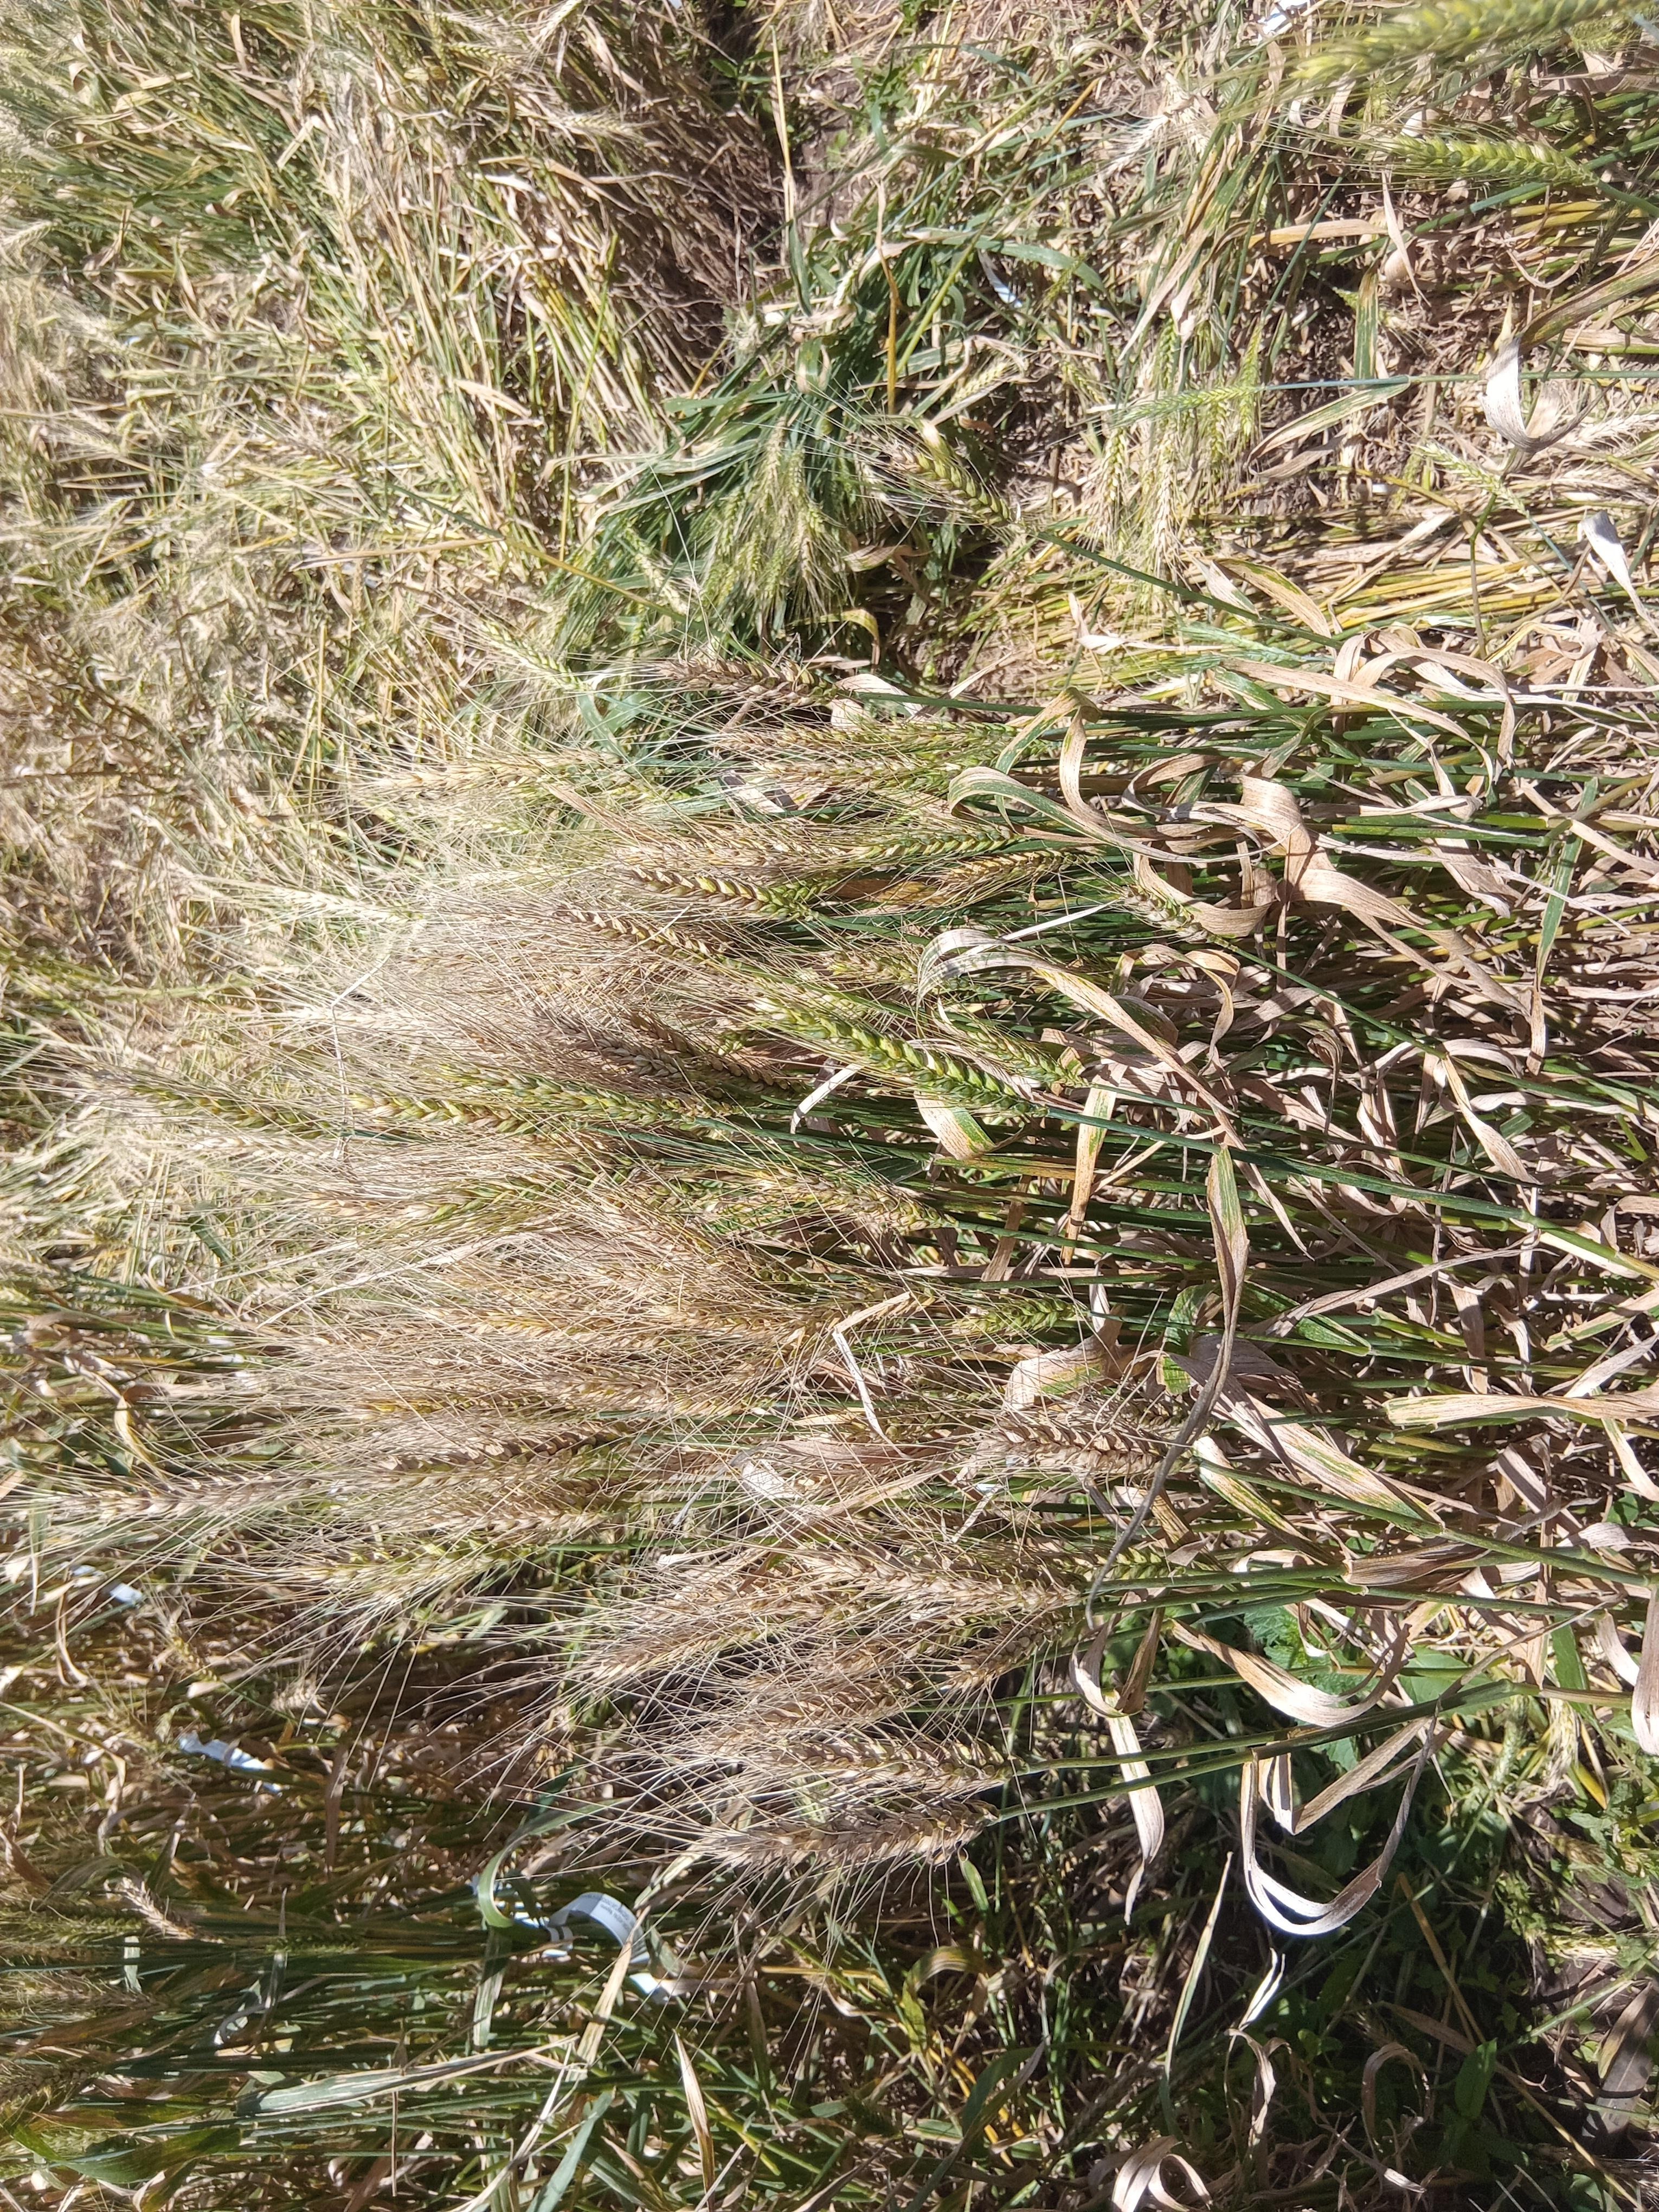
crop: wheat
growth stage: maturity
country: Kenya
